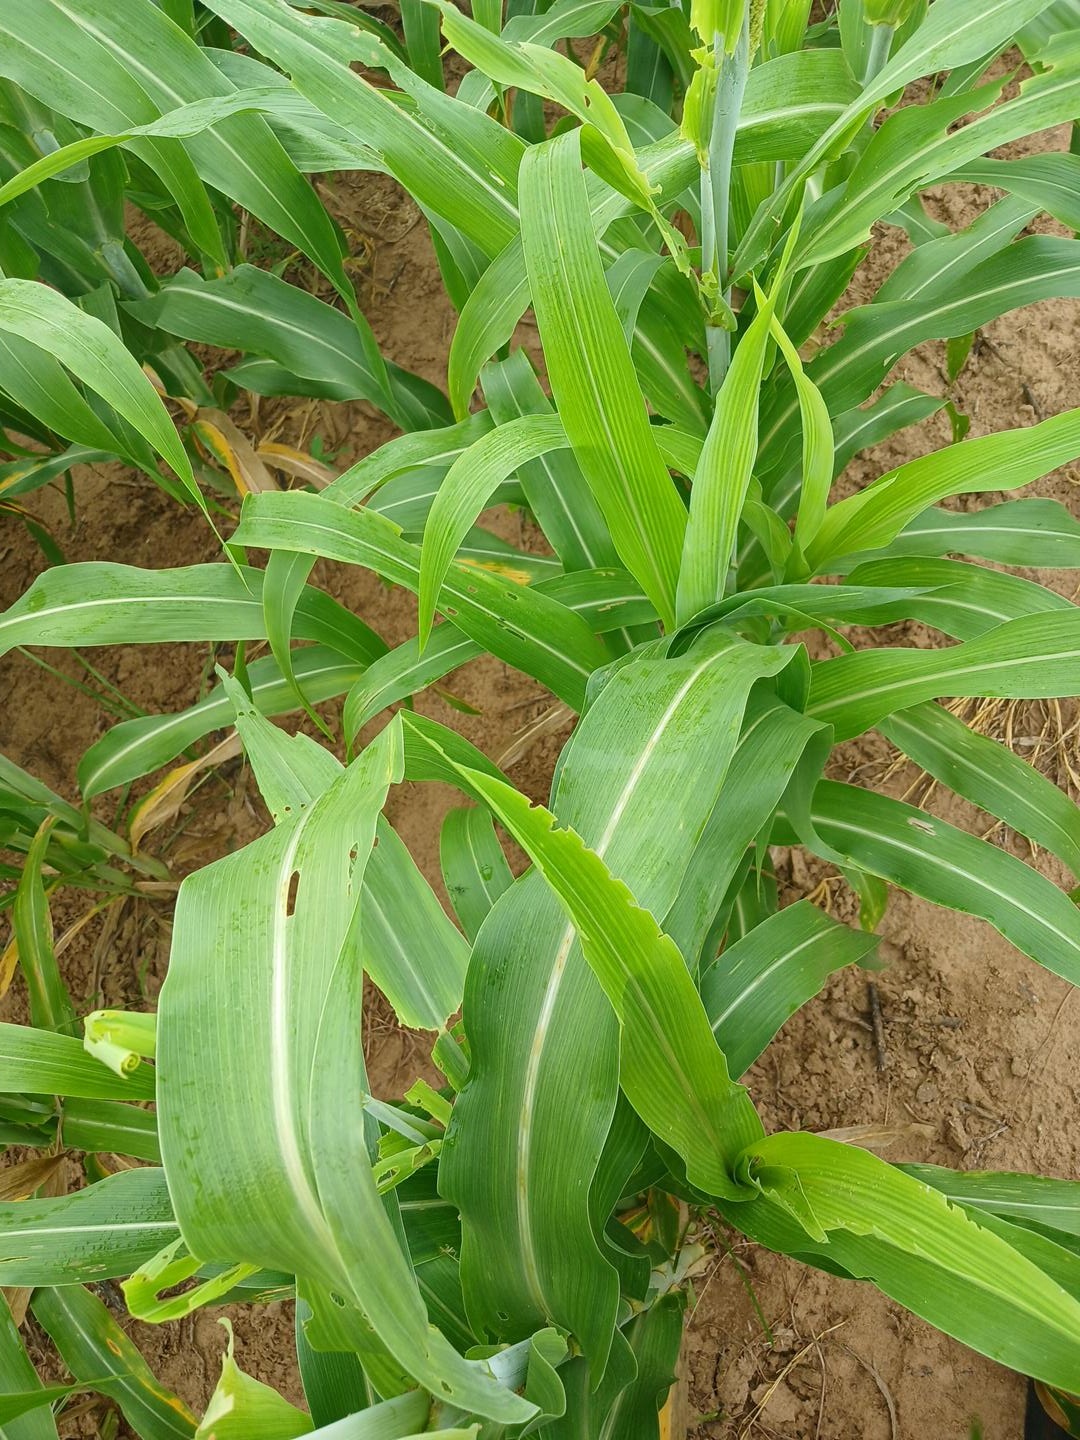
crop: sorghum
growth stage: heading tuber
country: Senegal
